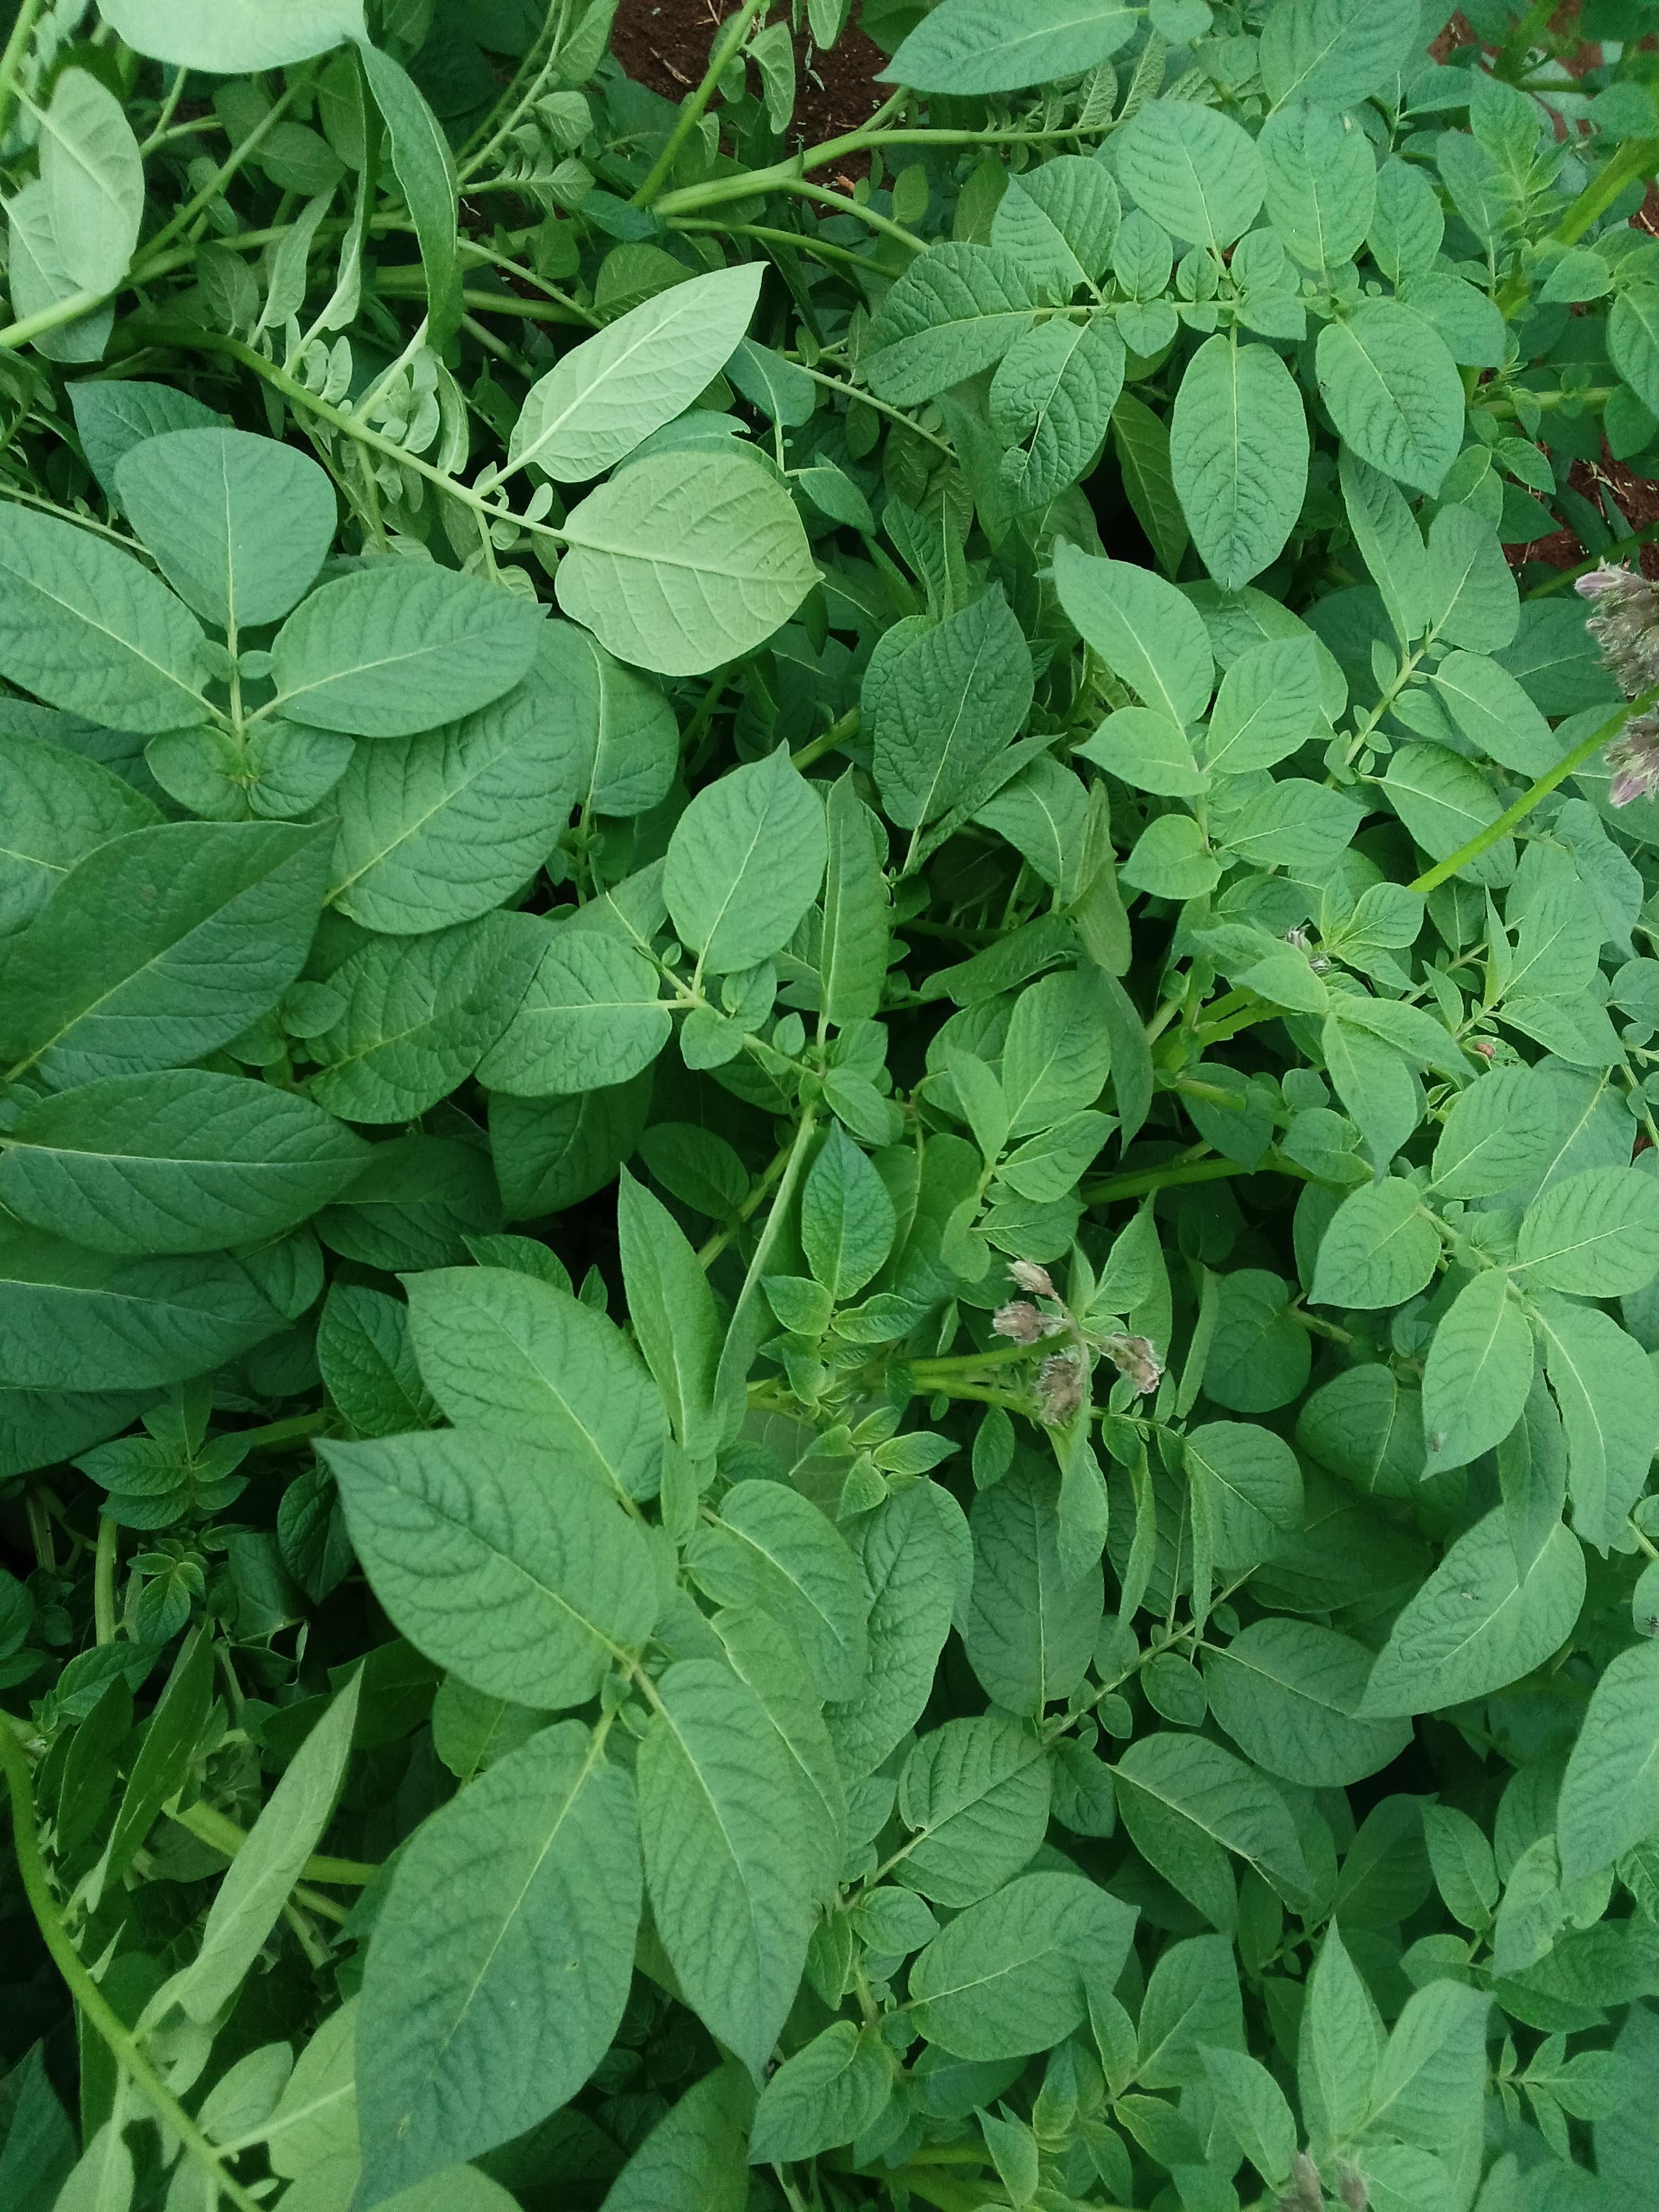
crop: potato
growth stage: flowering
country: Kenya
